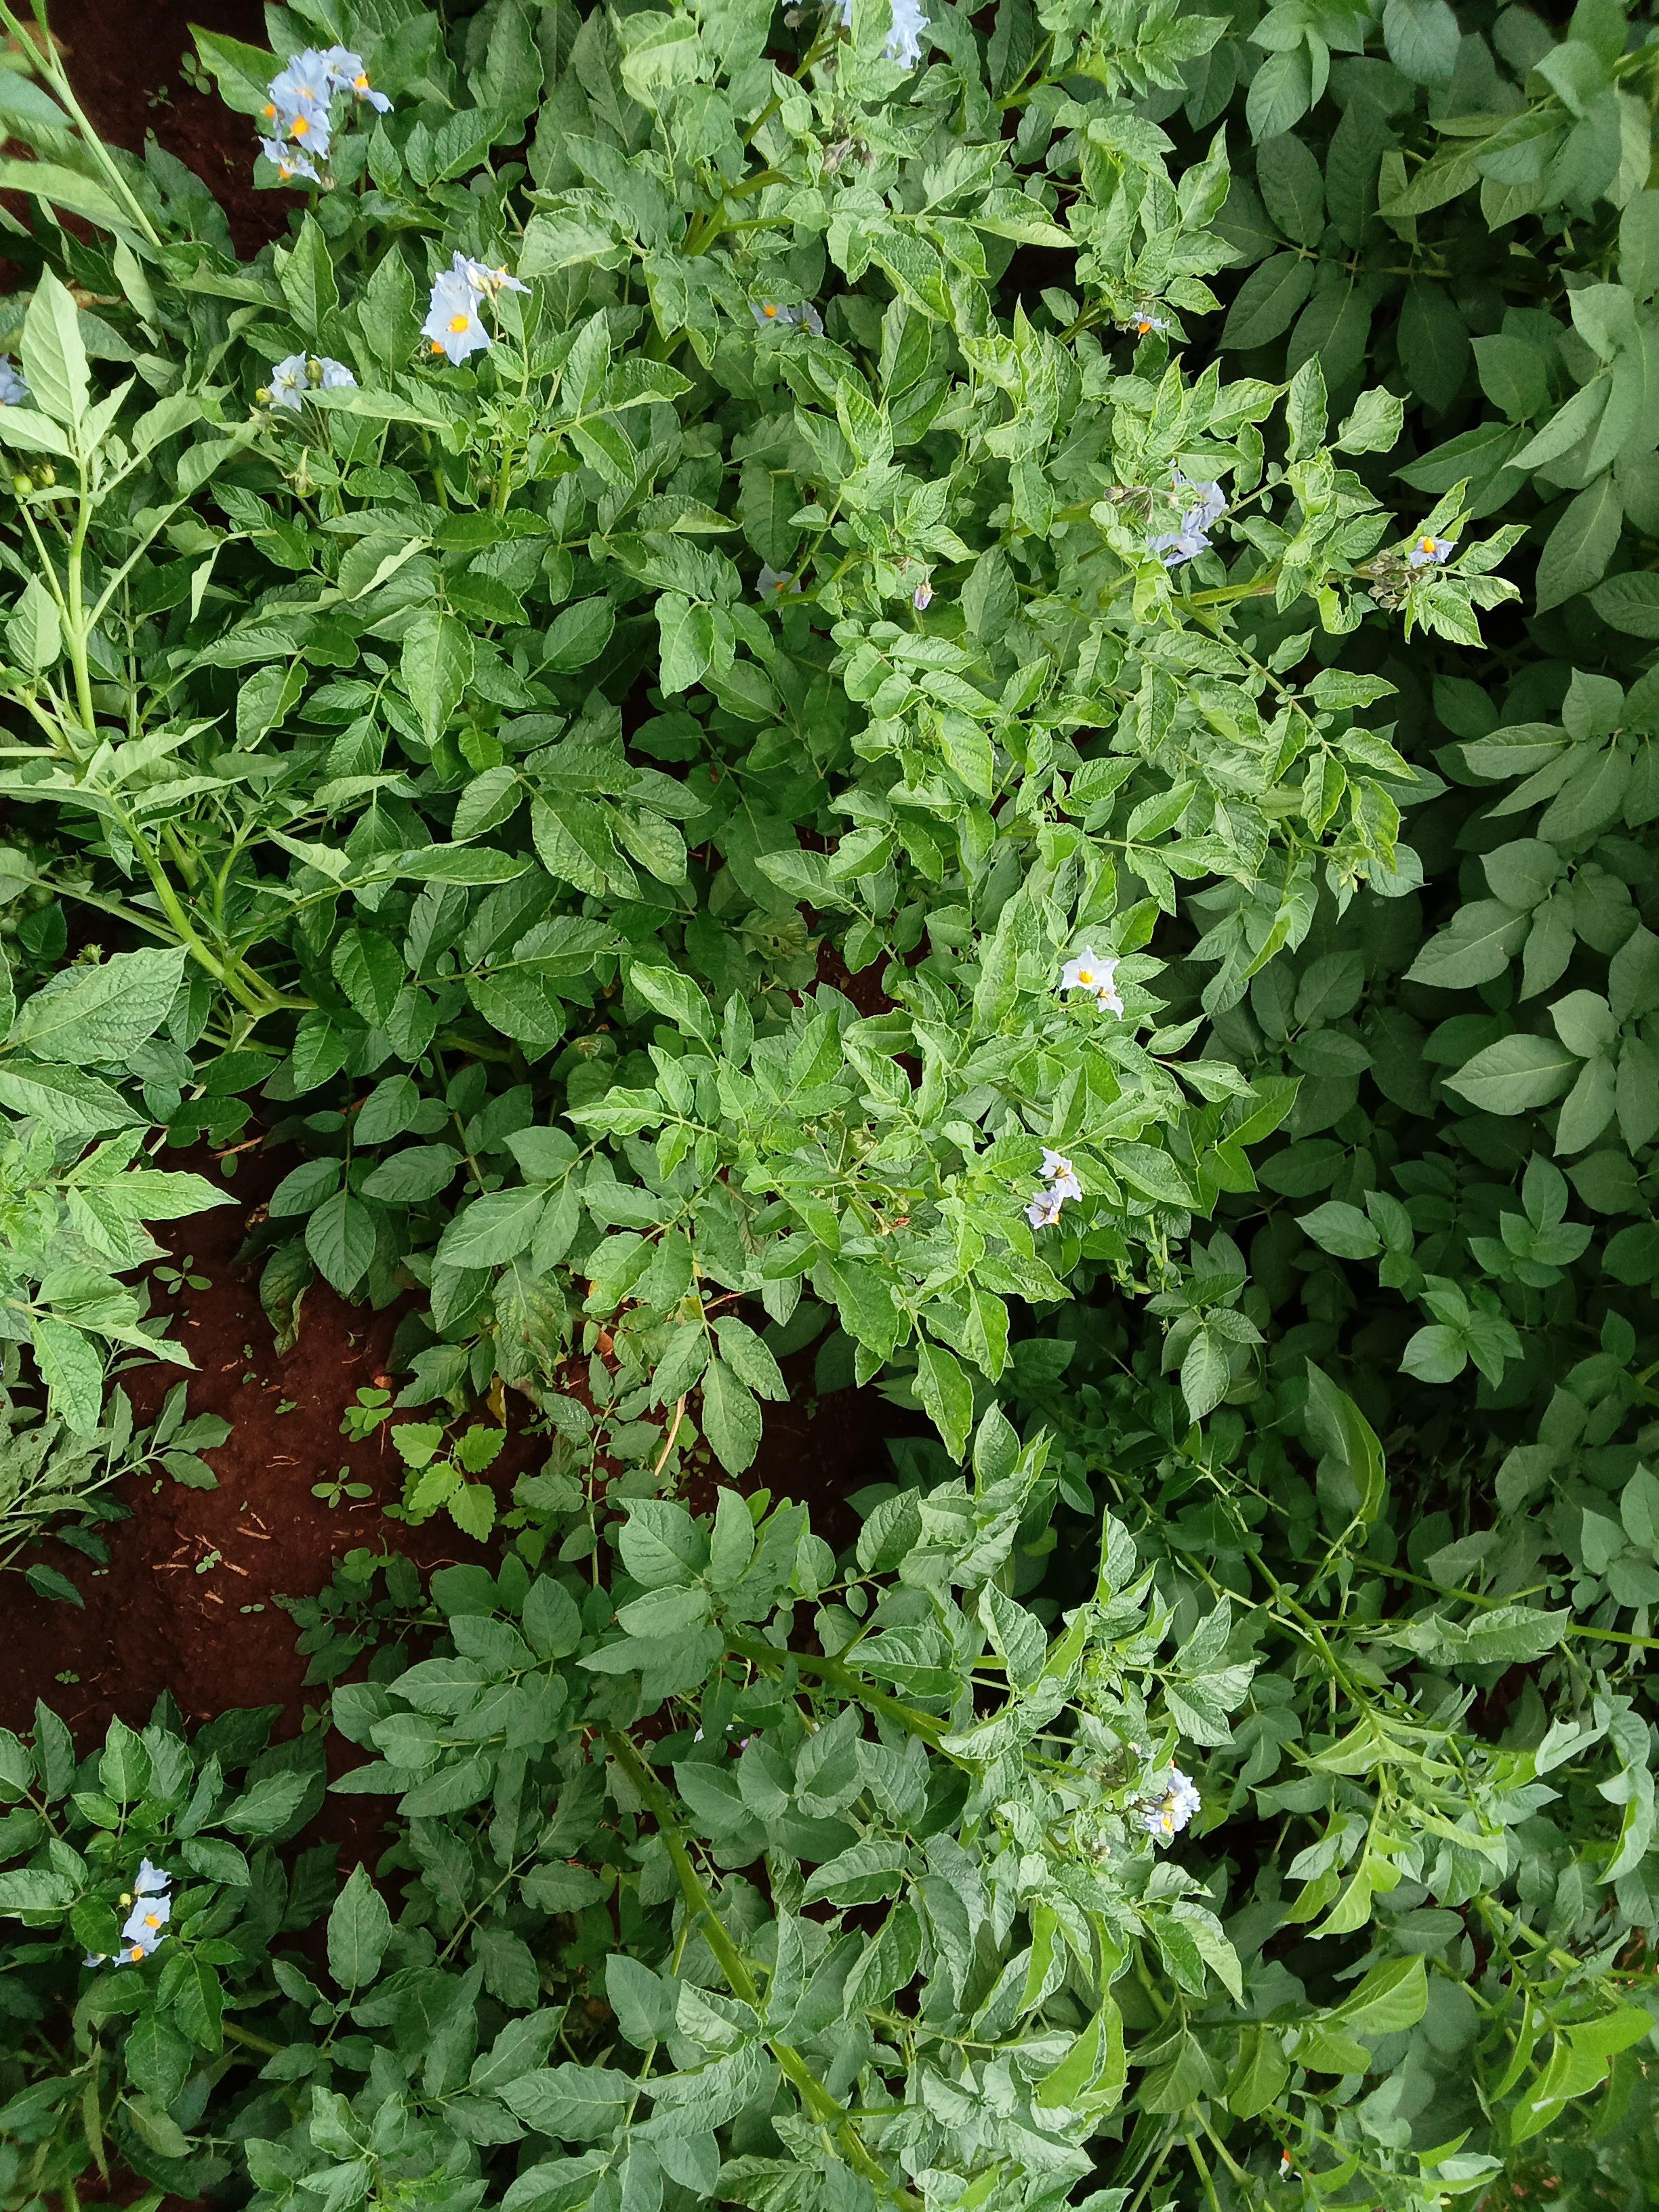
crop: potato
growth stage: flowering
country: Kenya
